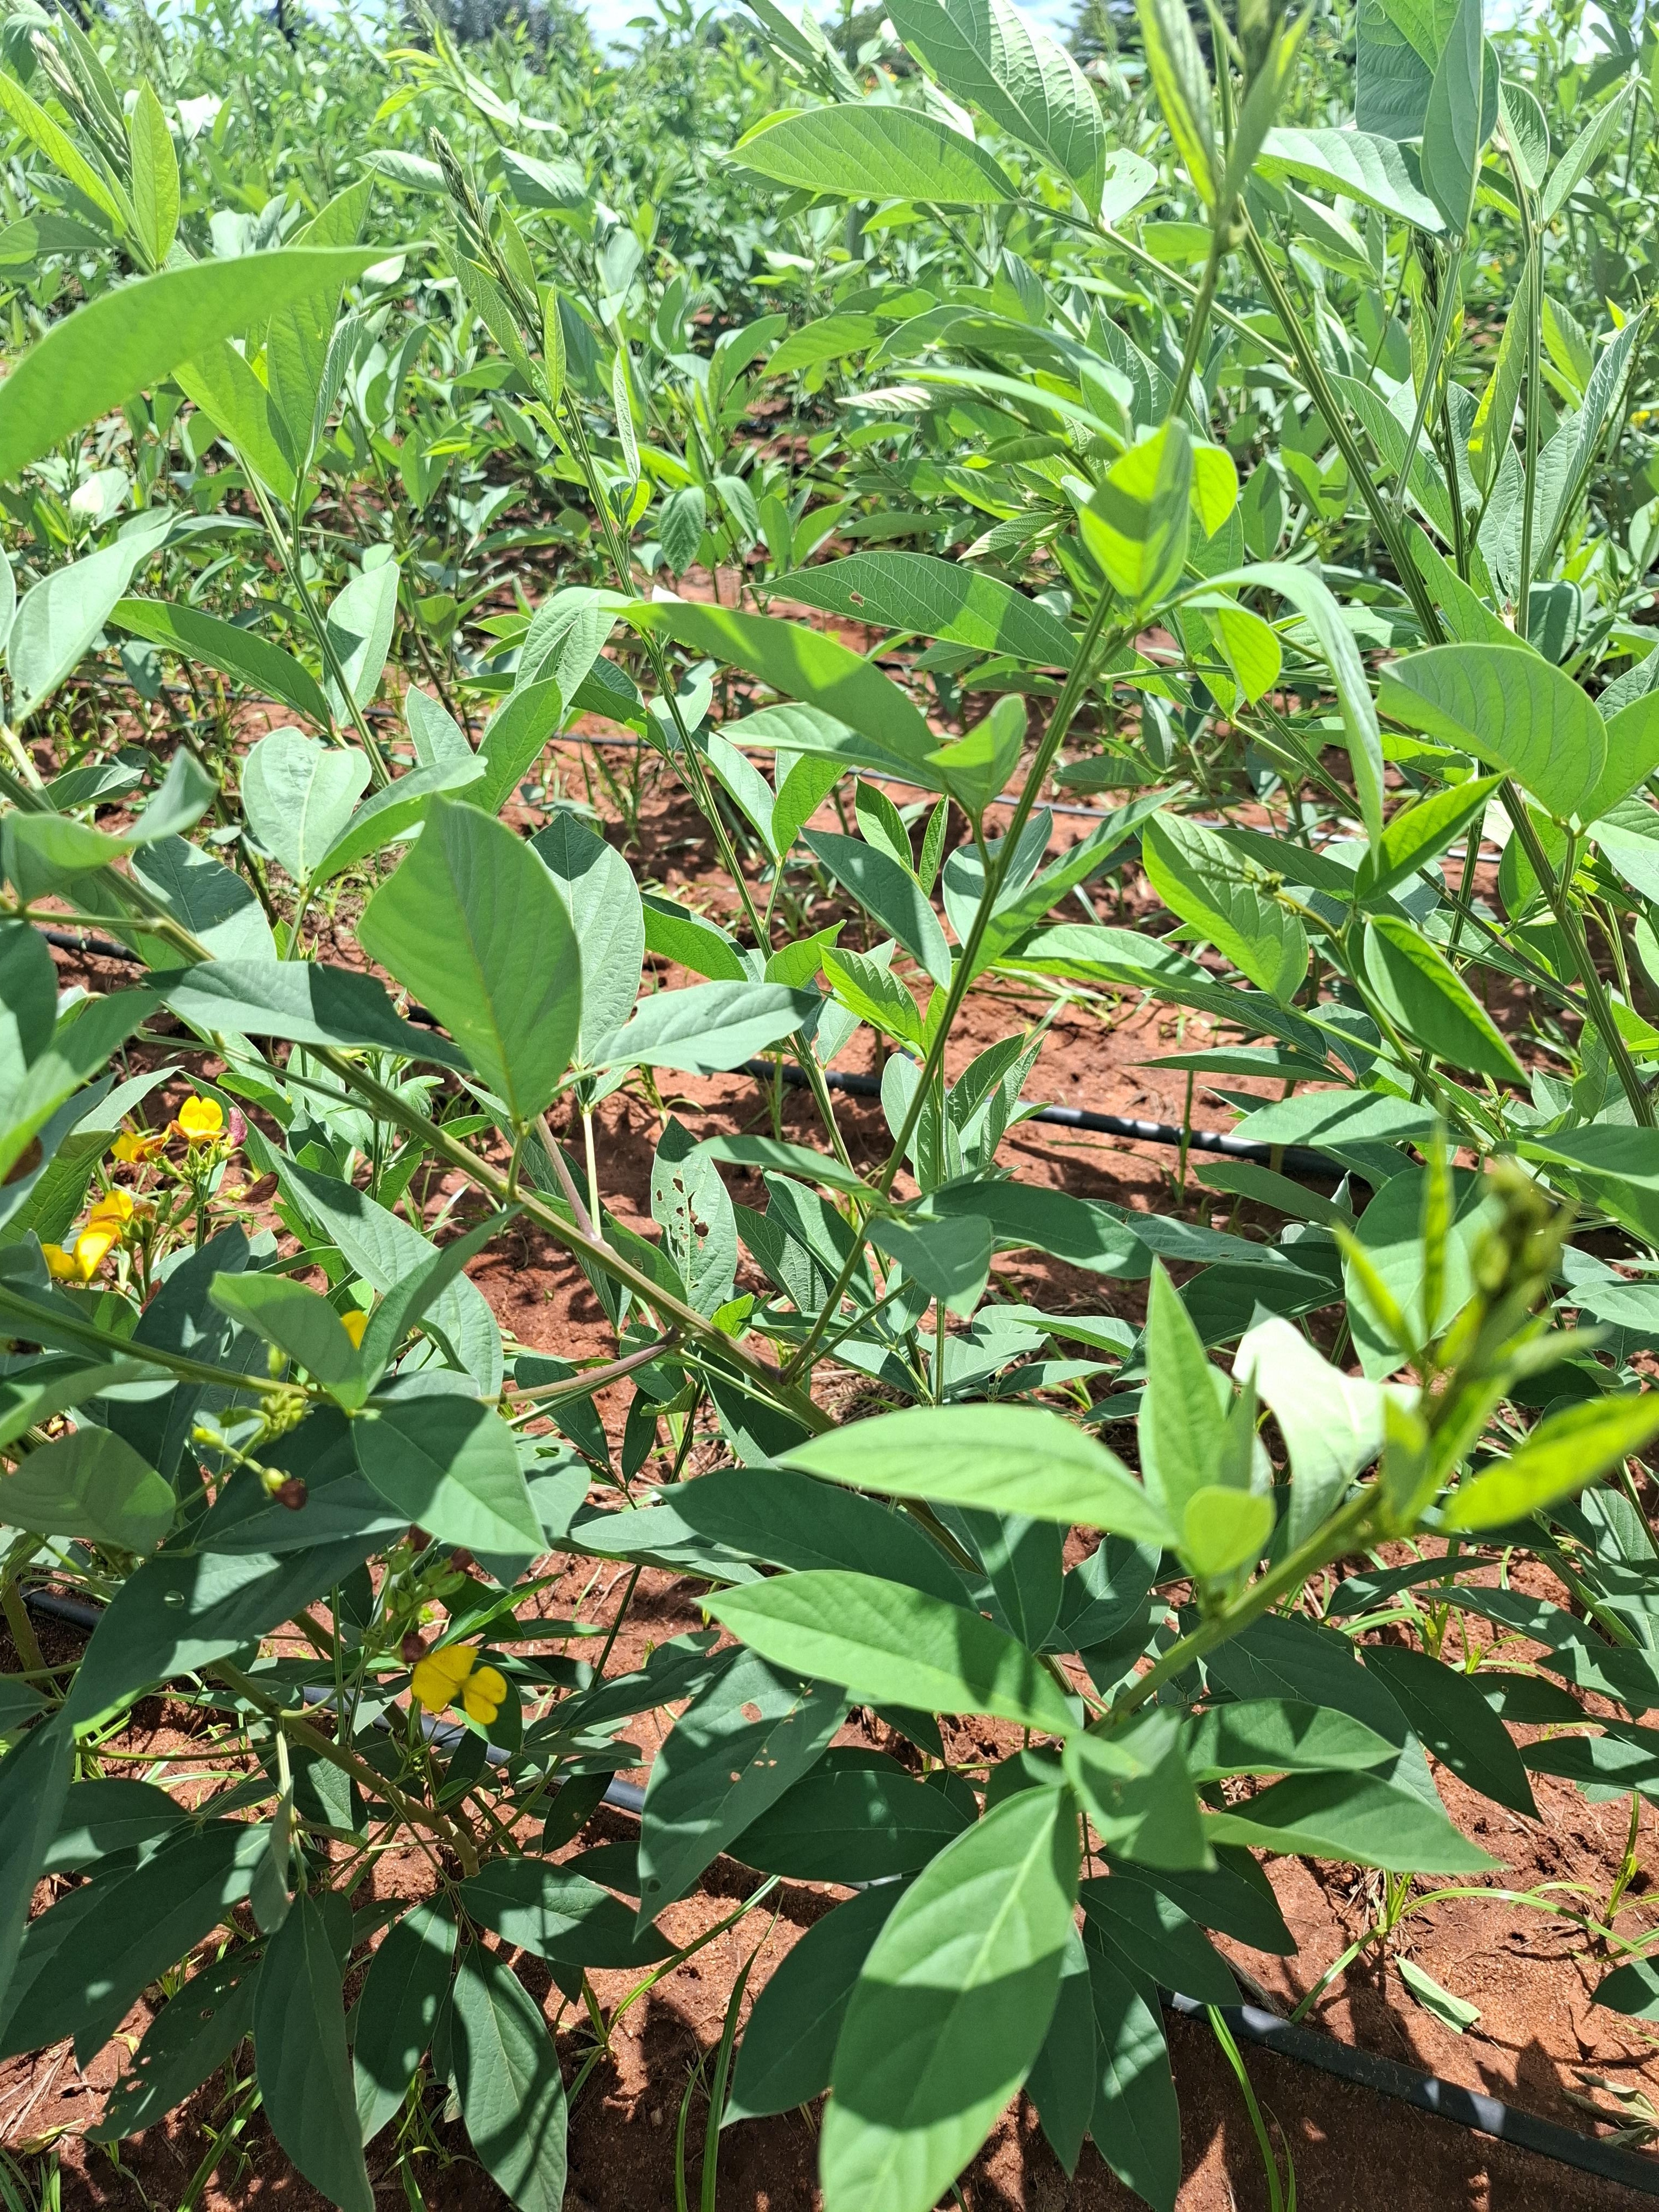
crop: pigeonpea
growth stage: flowering
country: Kenya
